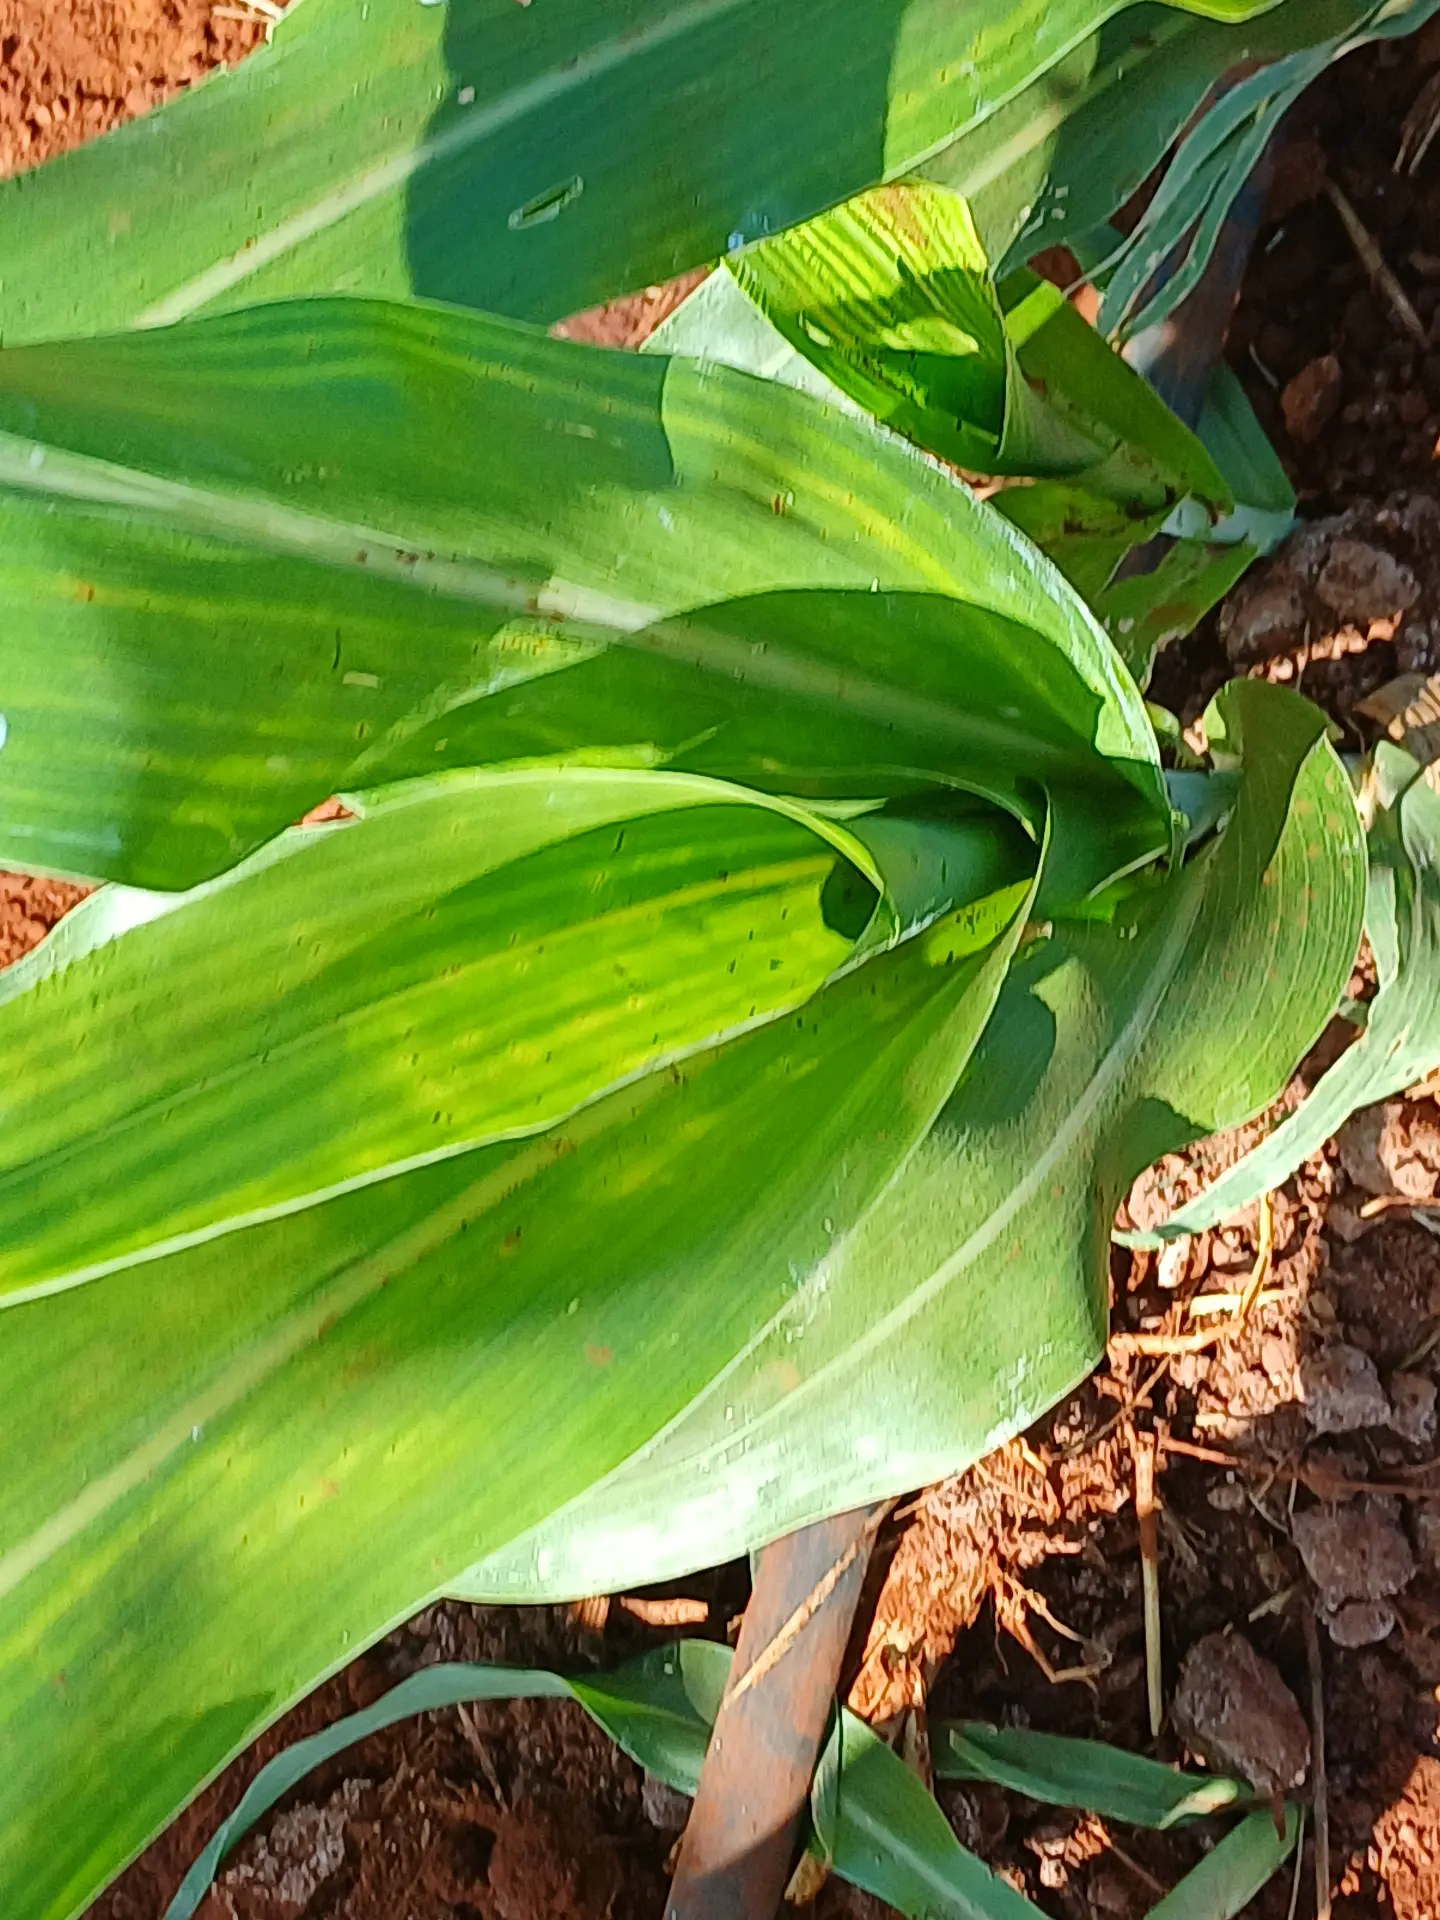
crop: sorghum
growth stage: vegetative
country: Kenya
